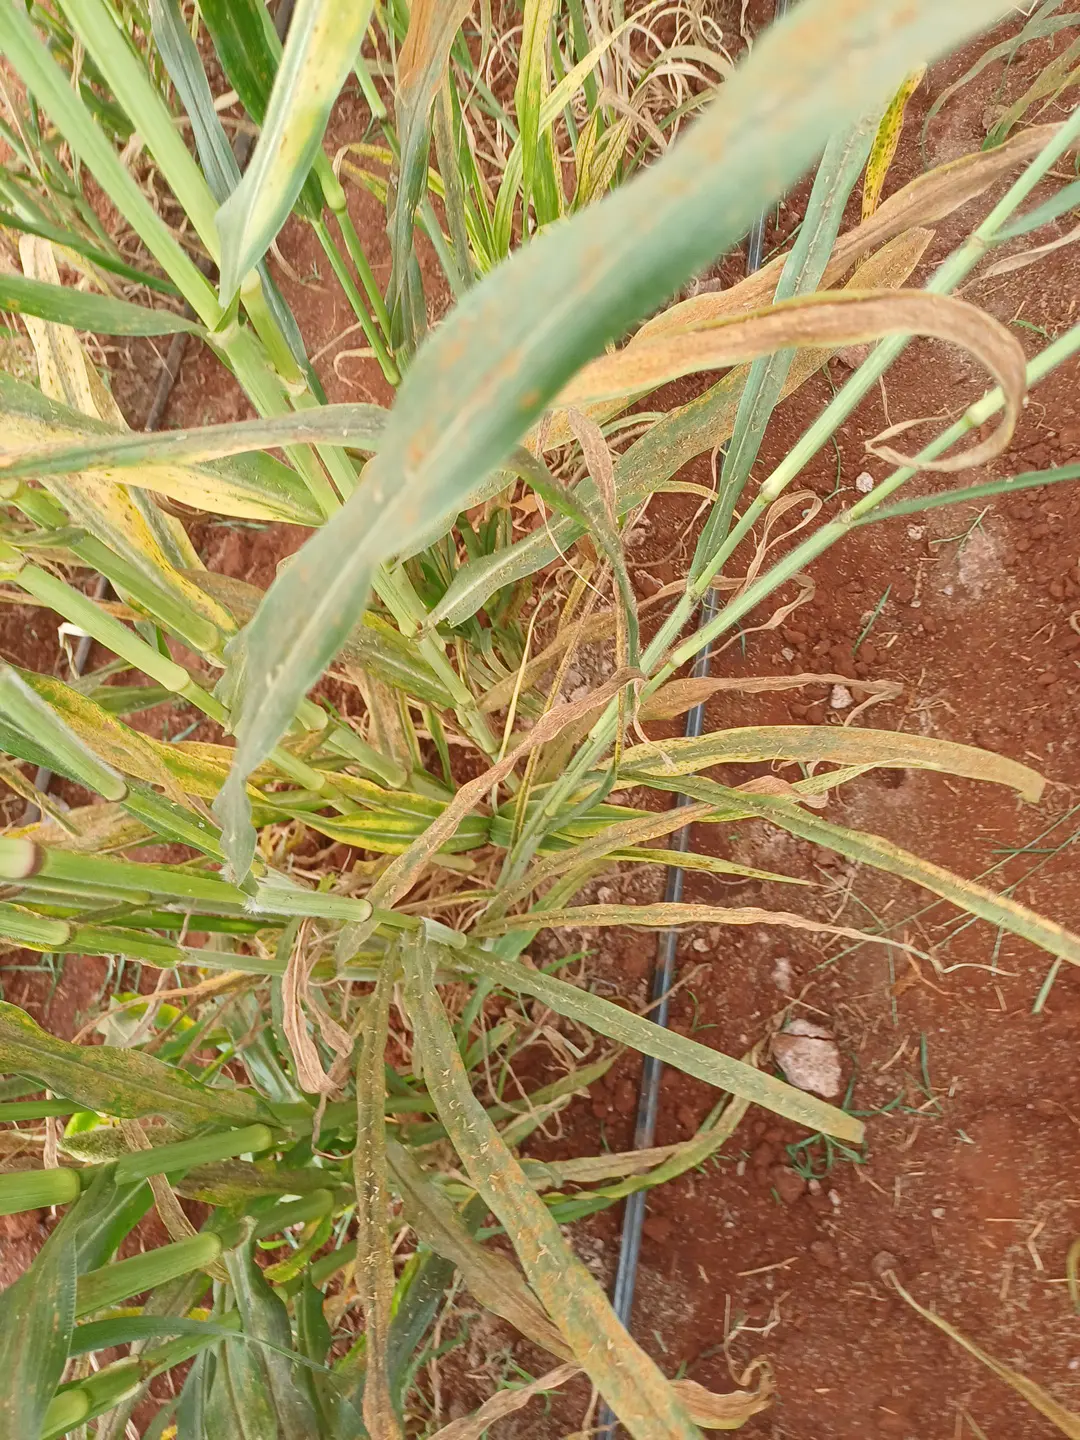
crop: pearl millet
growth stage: filling grain
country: Kenya
